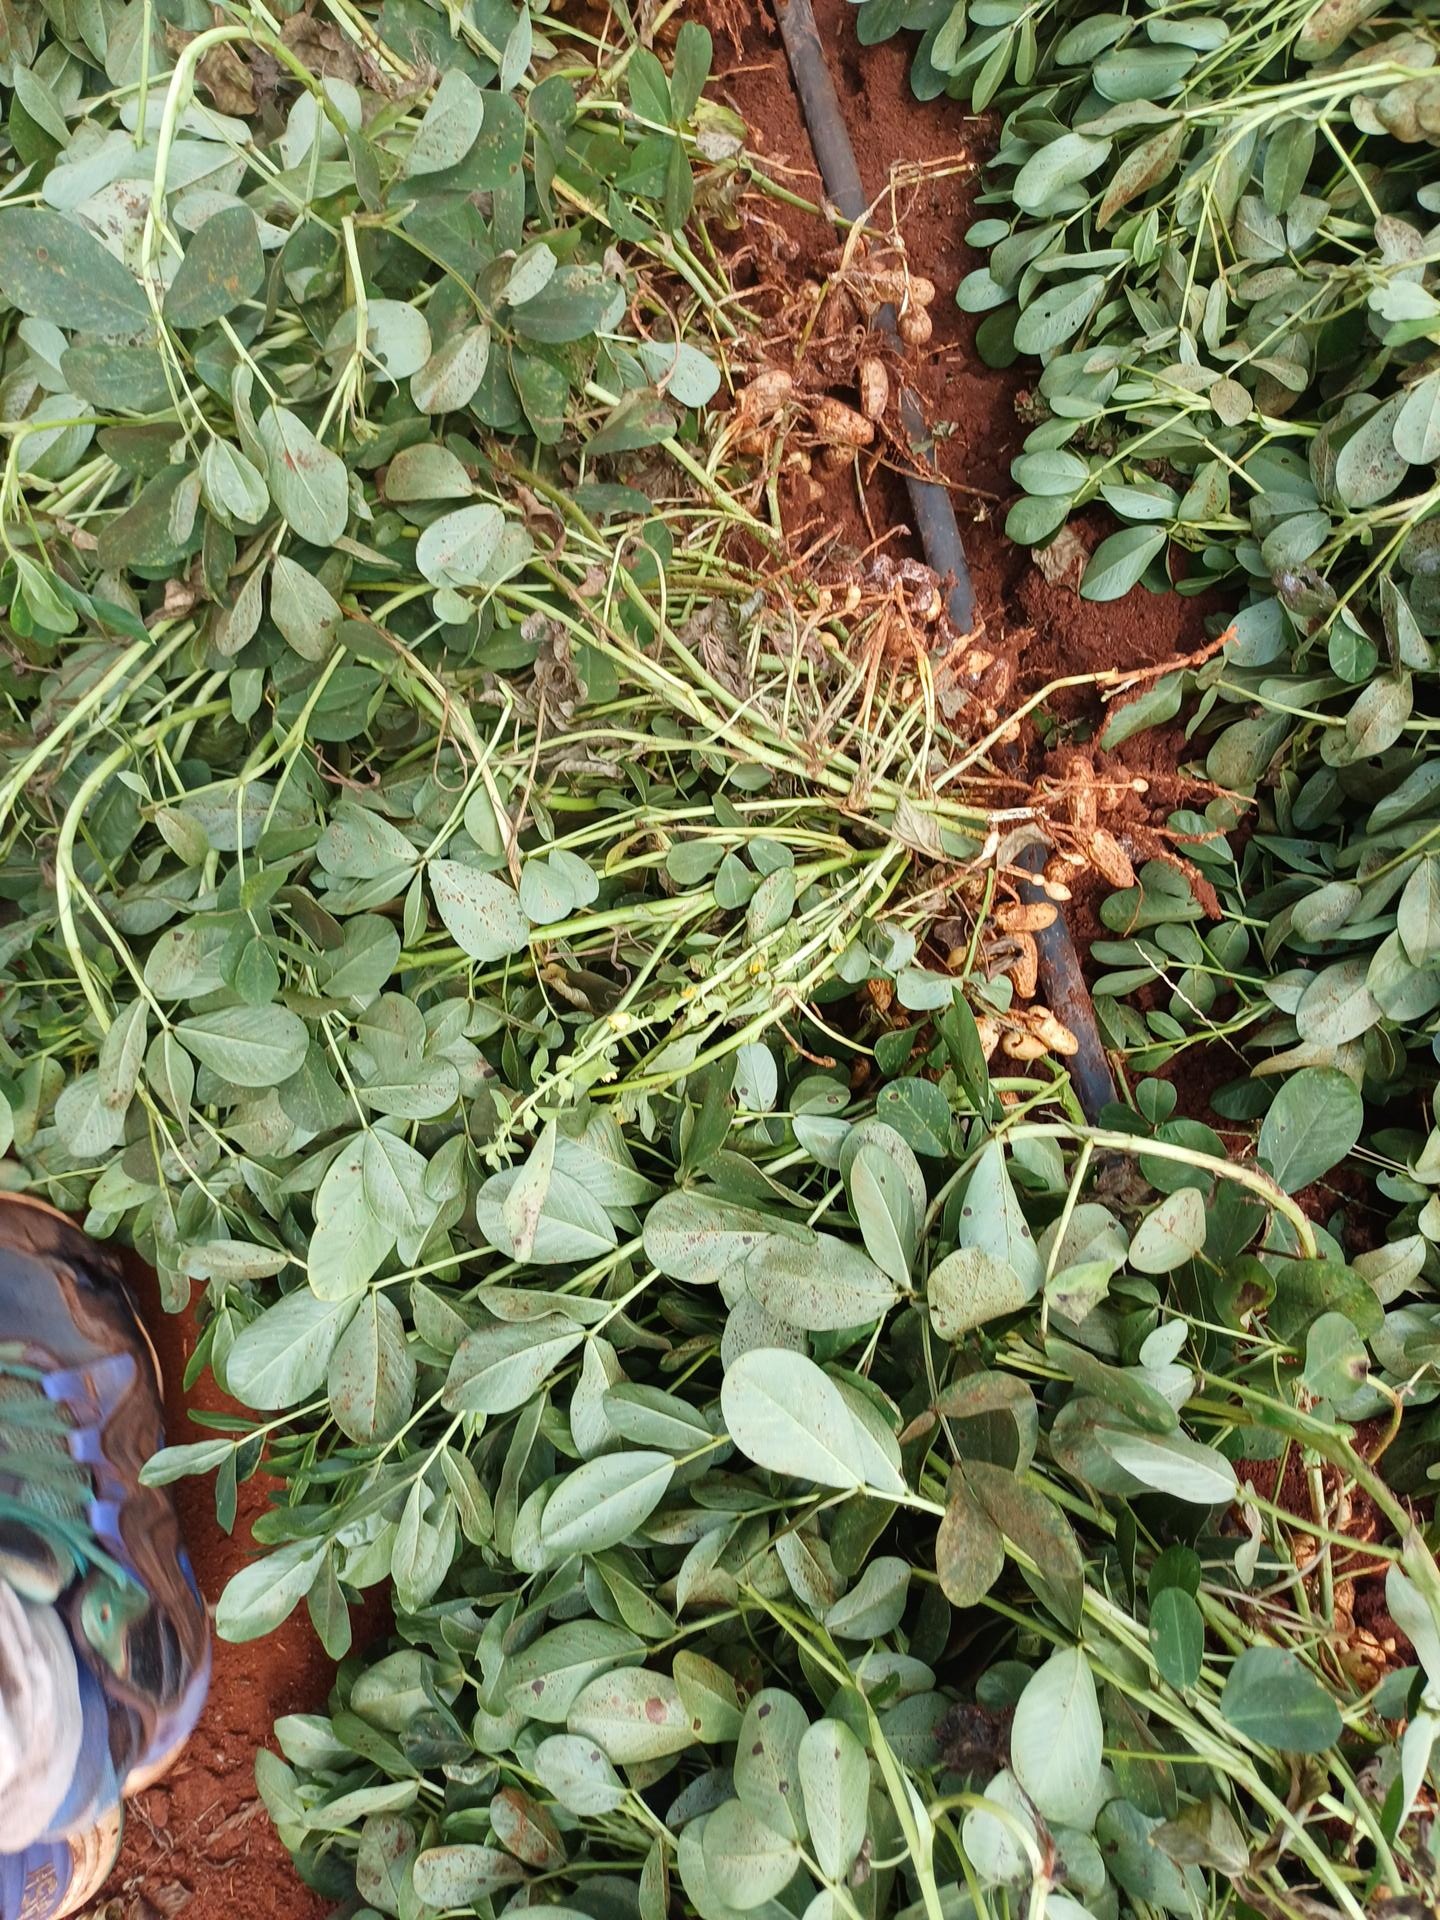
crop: groundnut
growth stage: harvest
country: Kenya
